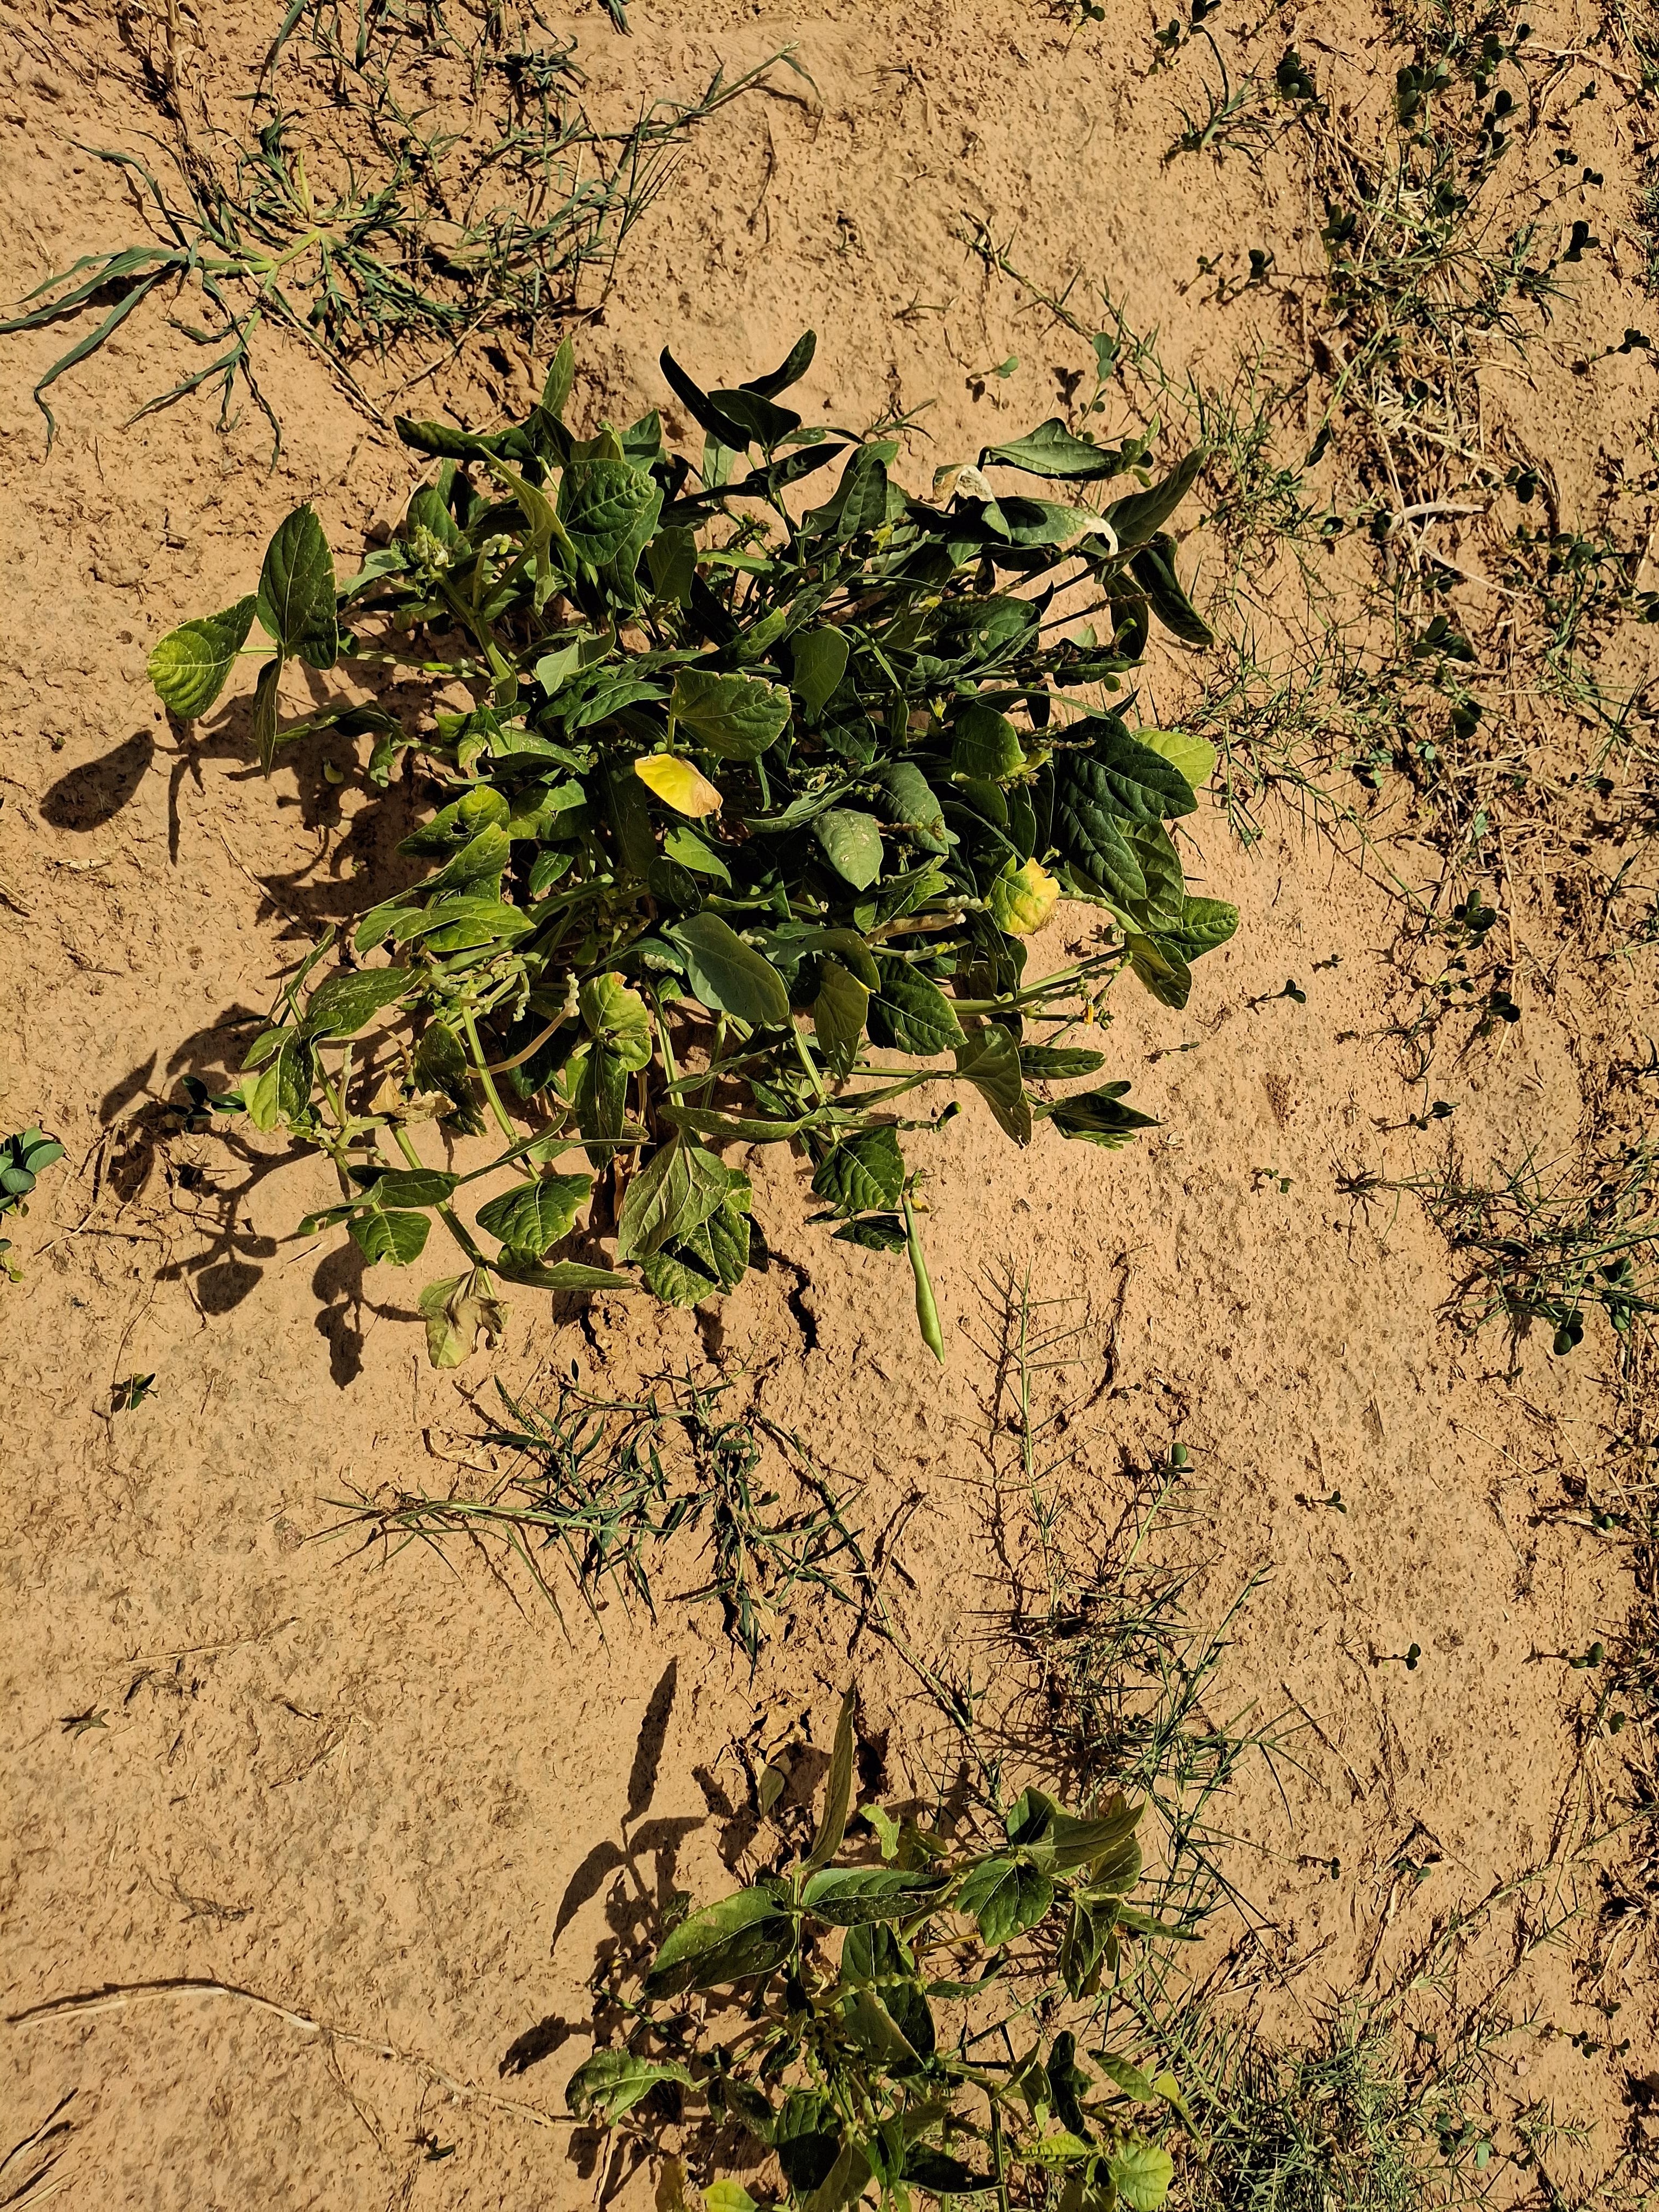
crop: cowpea
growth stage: harvest maturity
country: Nigeria
